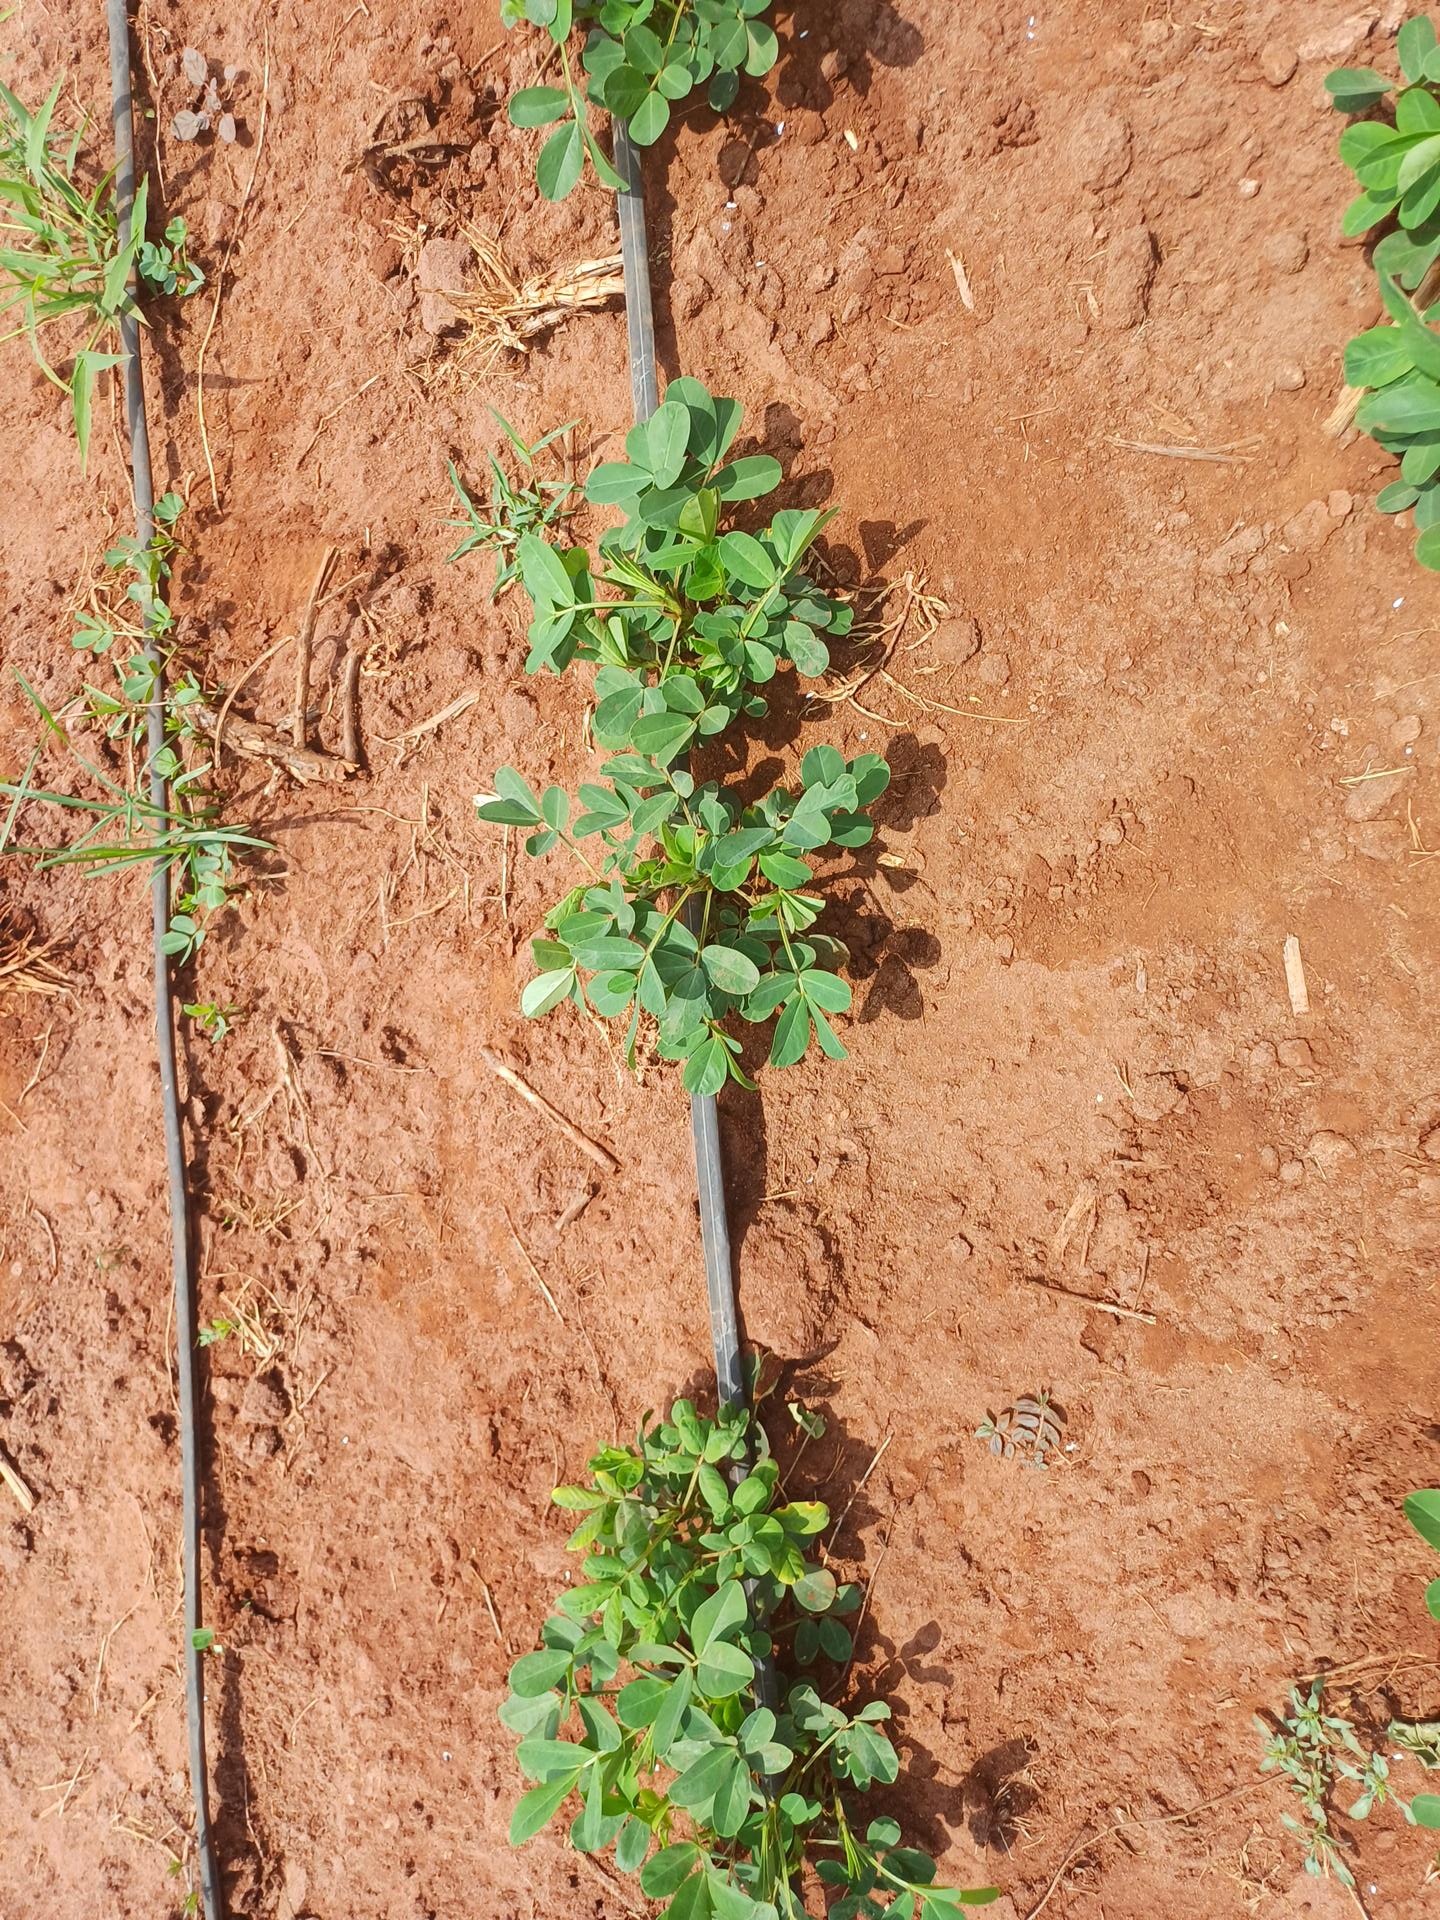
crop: groundnut
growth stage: vegetative
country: Kenya
